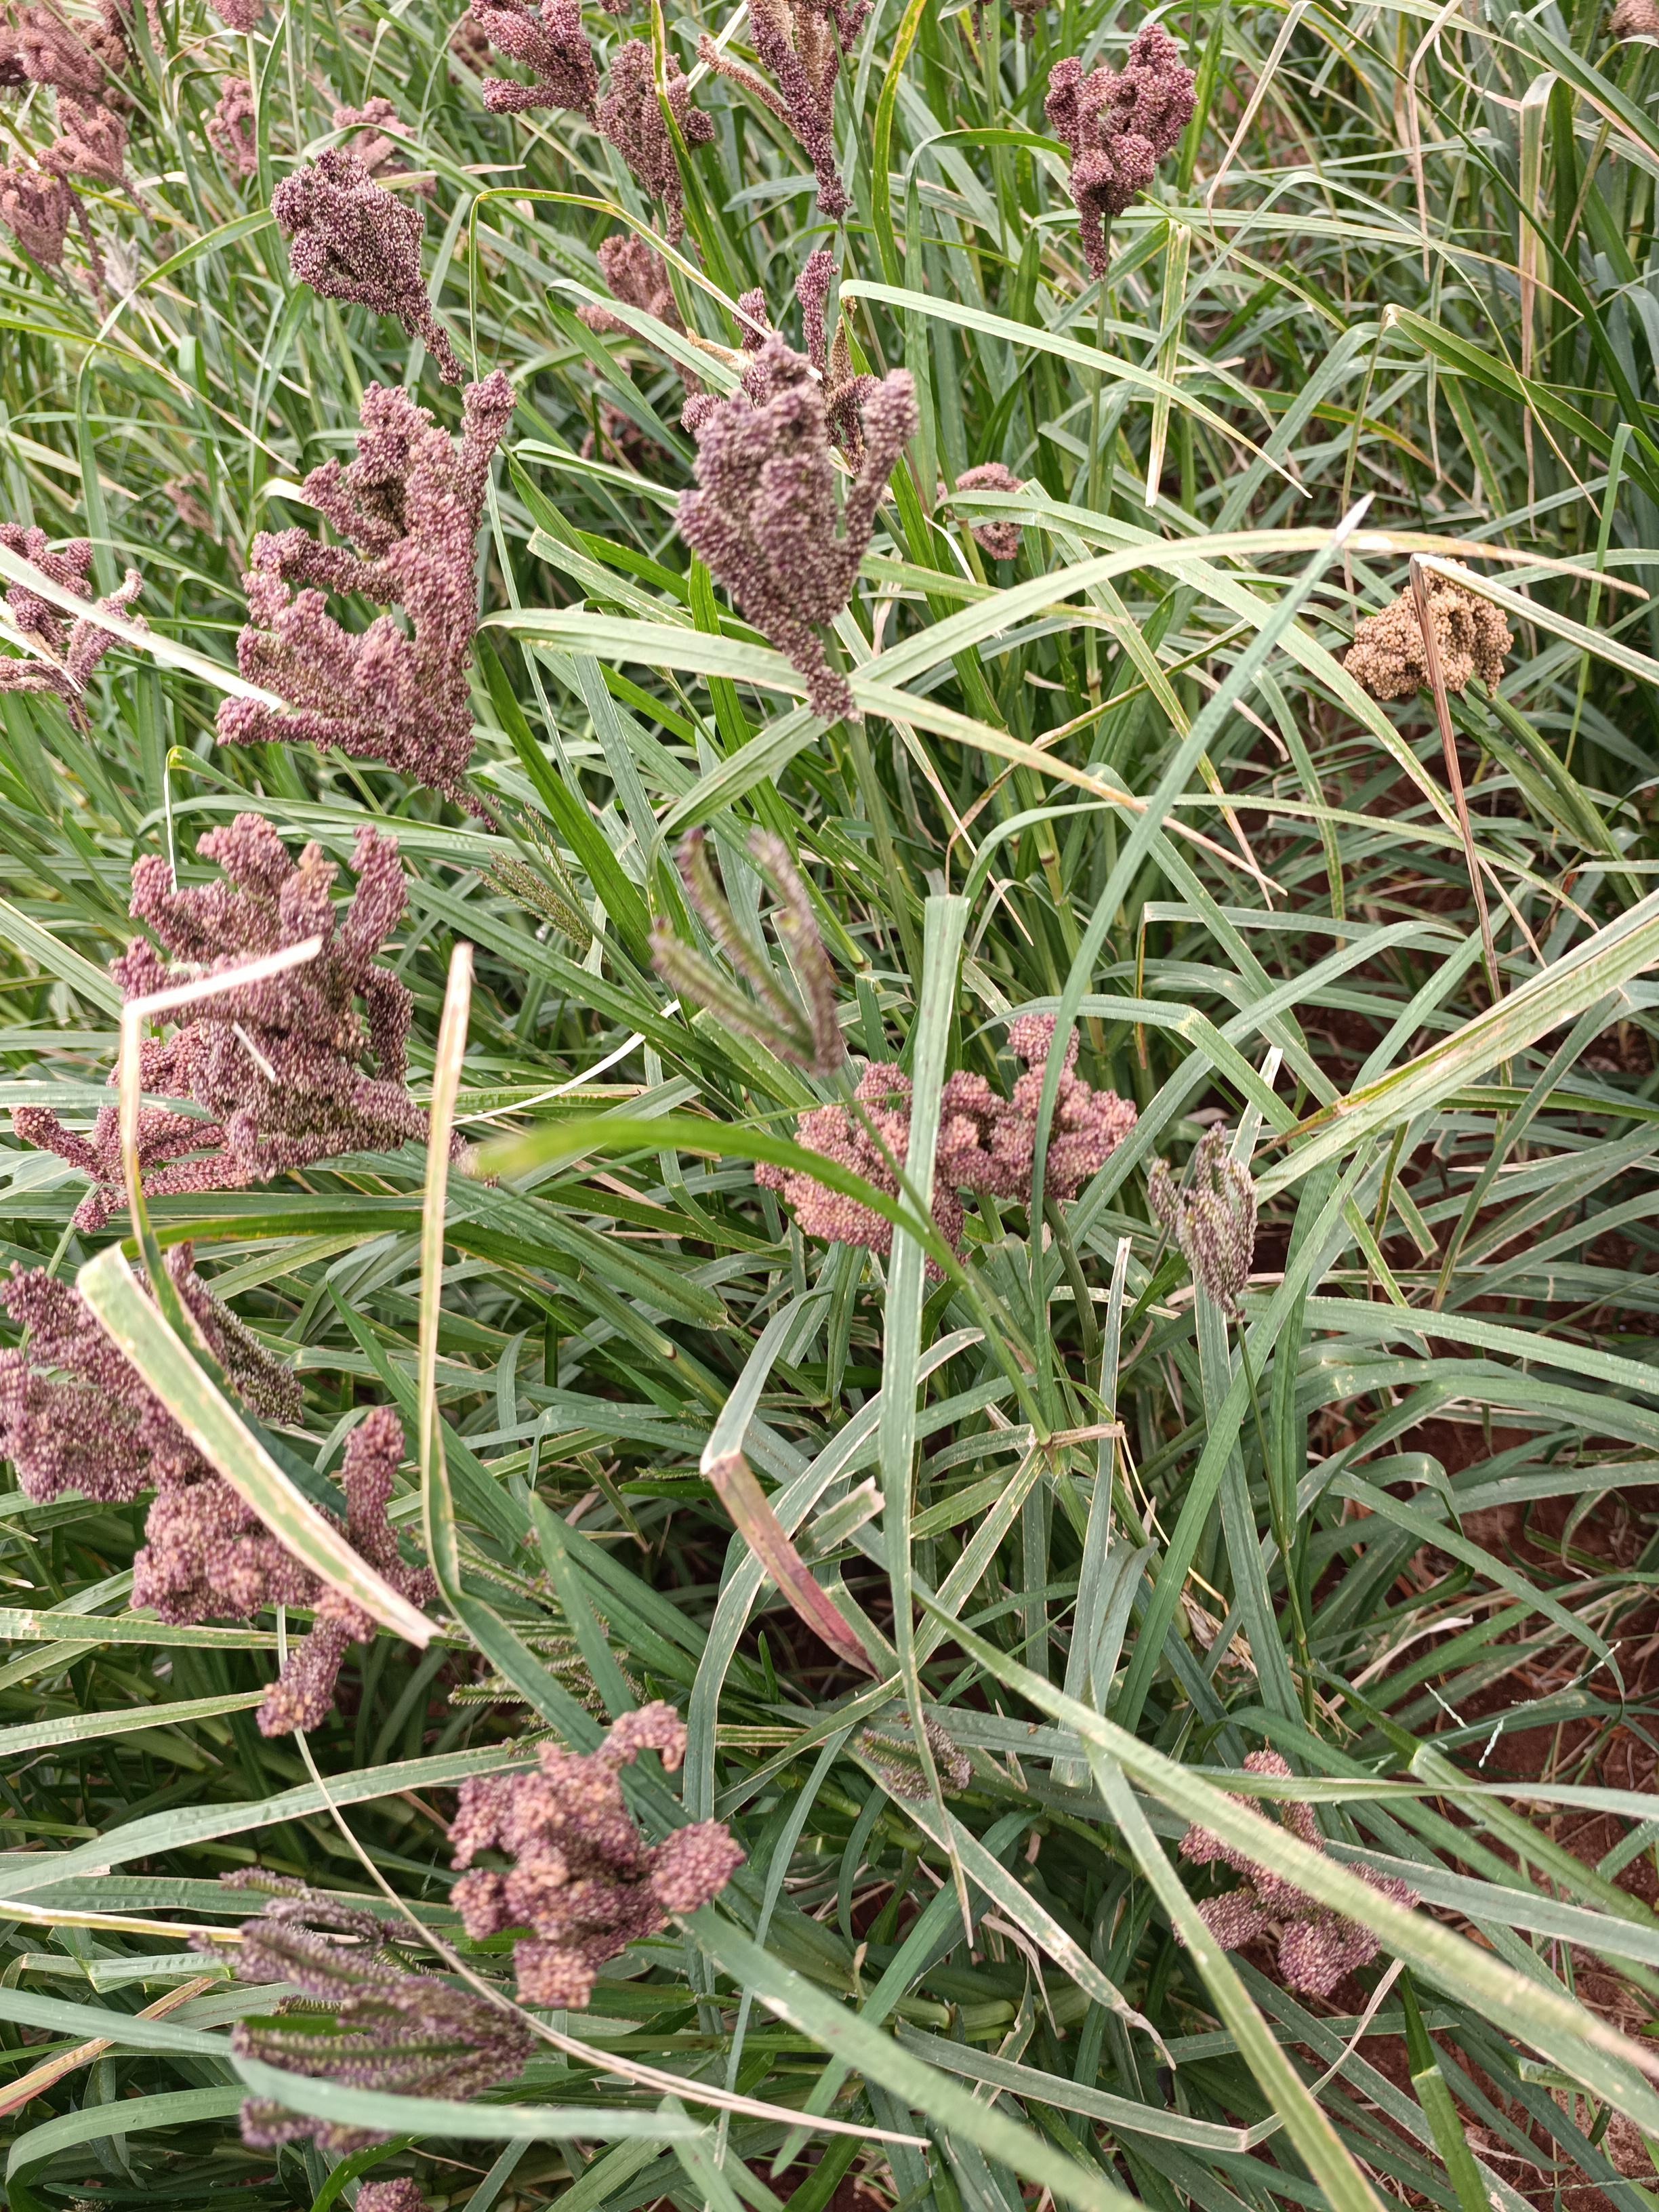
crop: finger millet
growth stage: filling grain
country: Kenya
